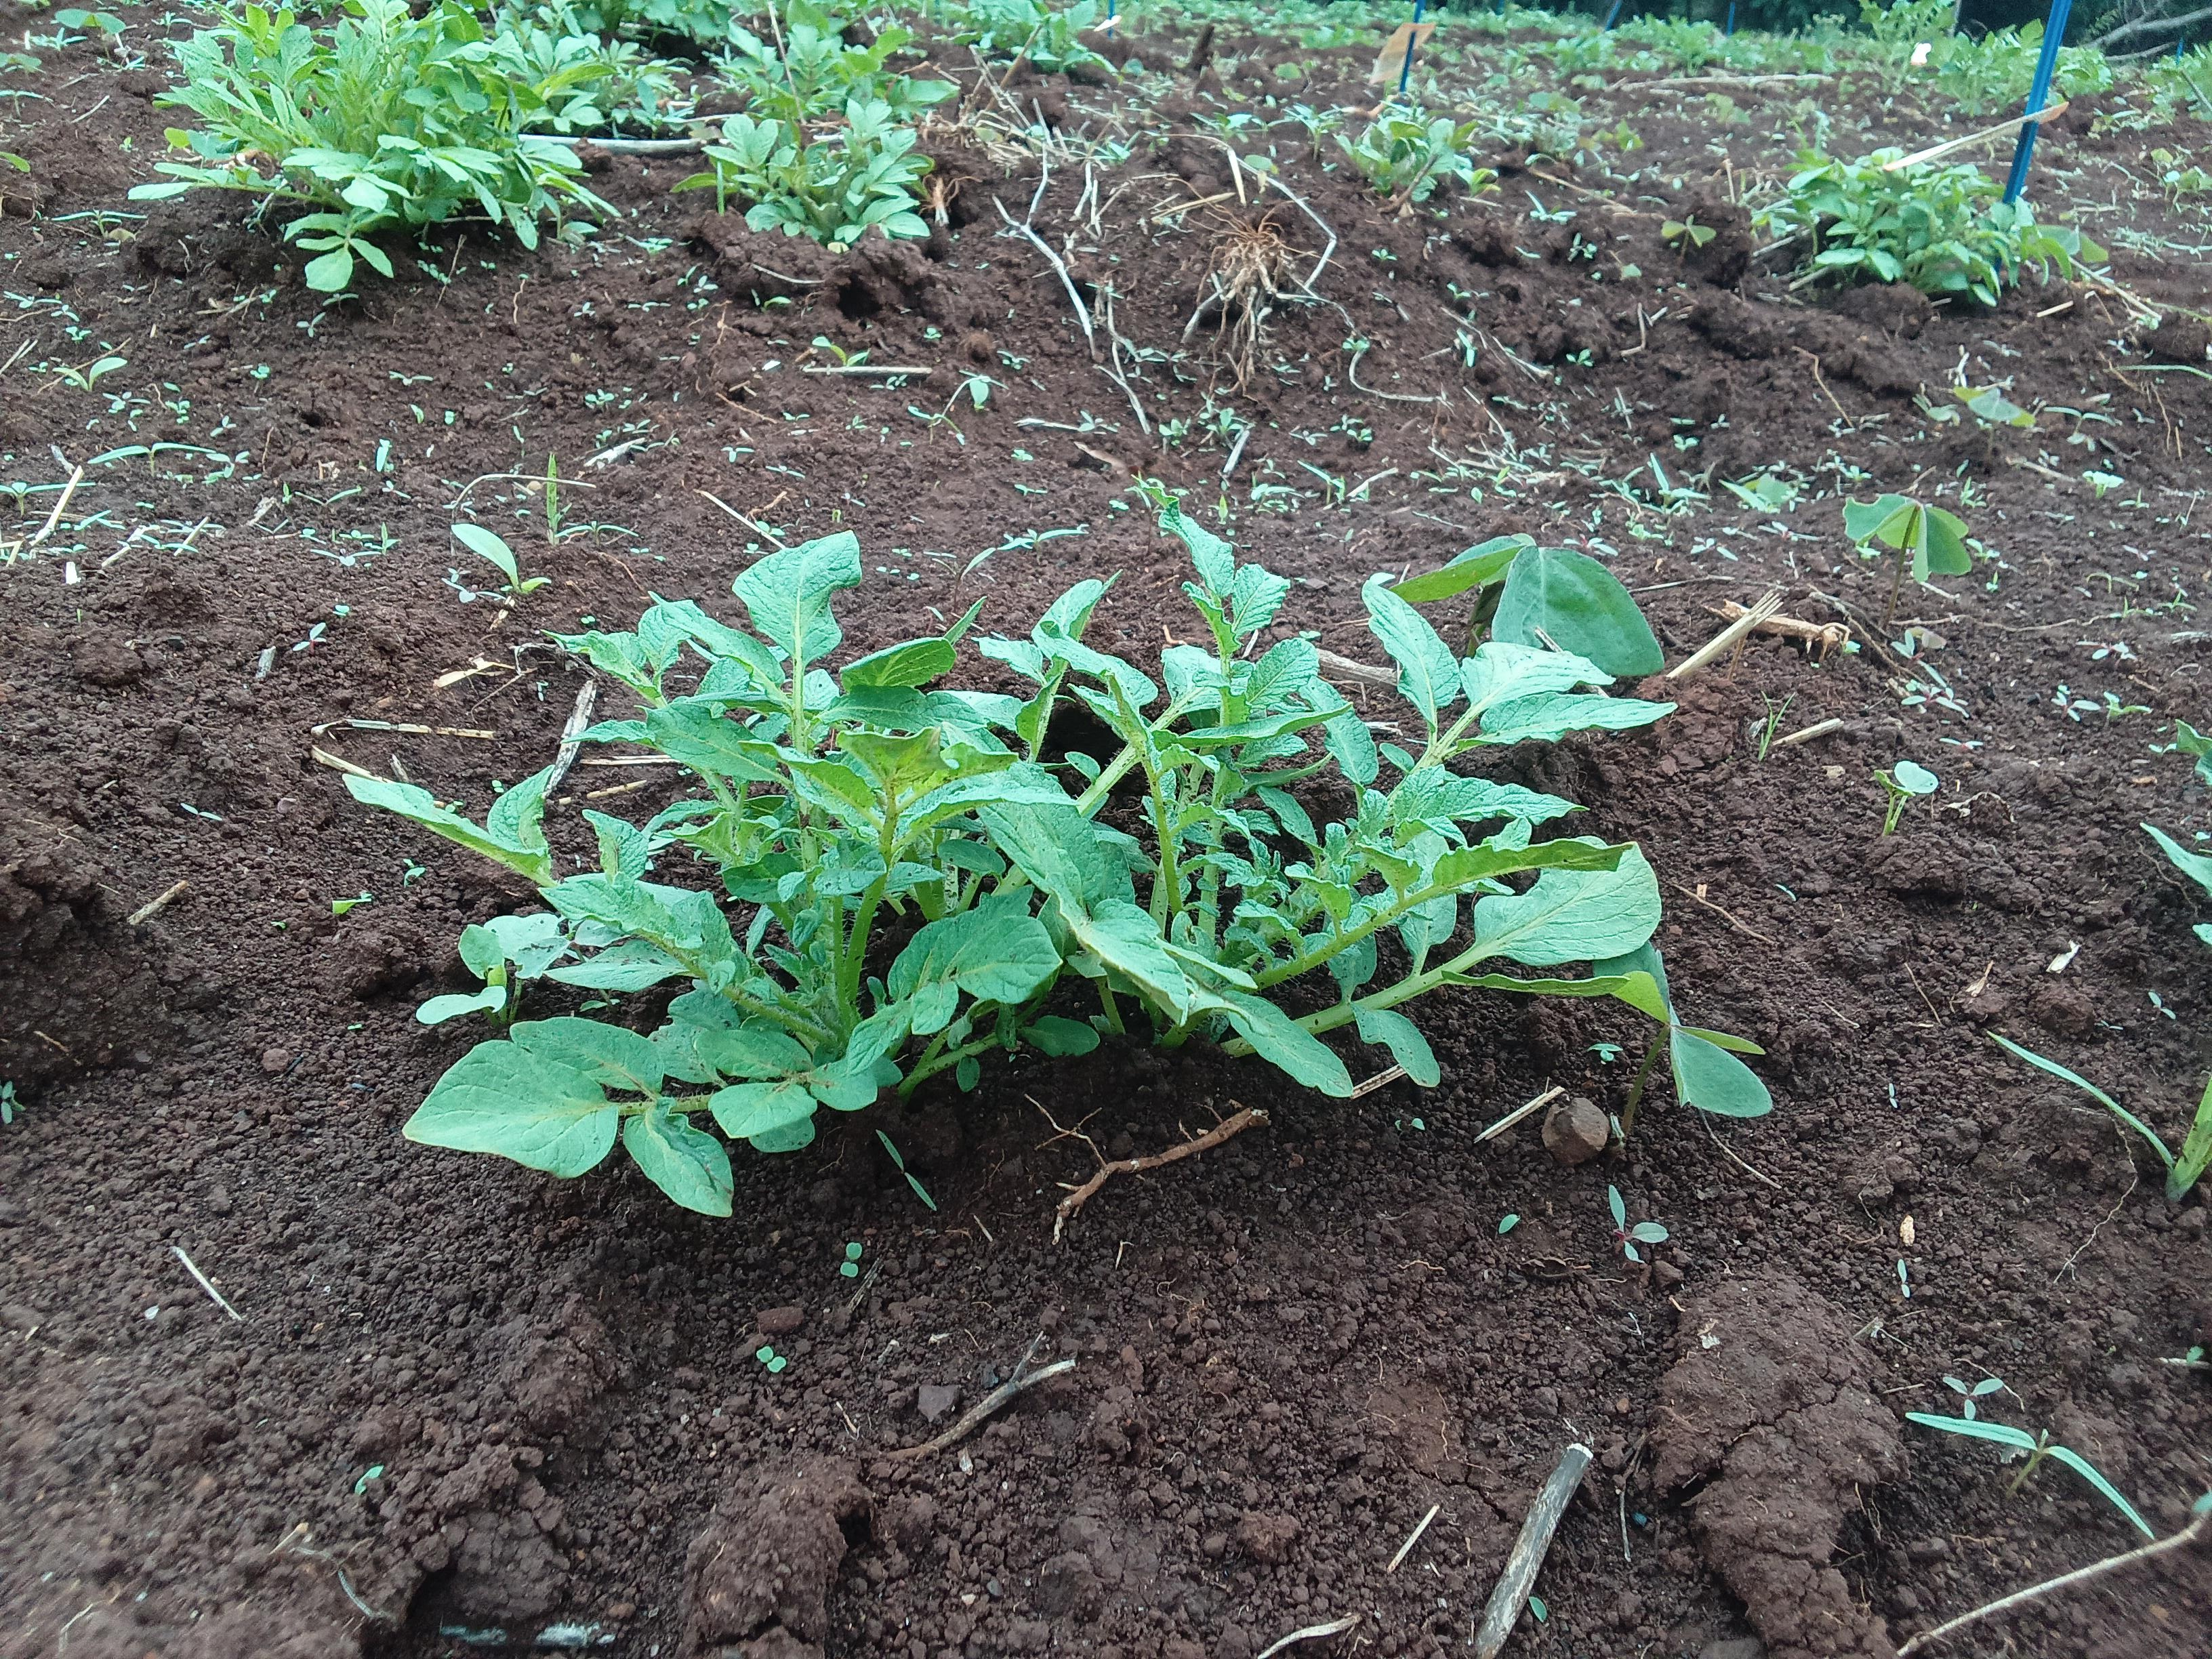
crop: potato
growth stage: sprouting emergence
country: Kenya
